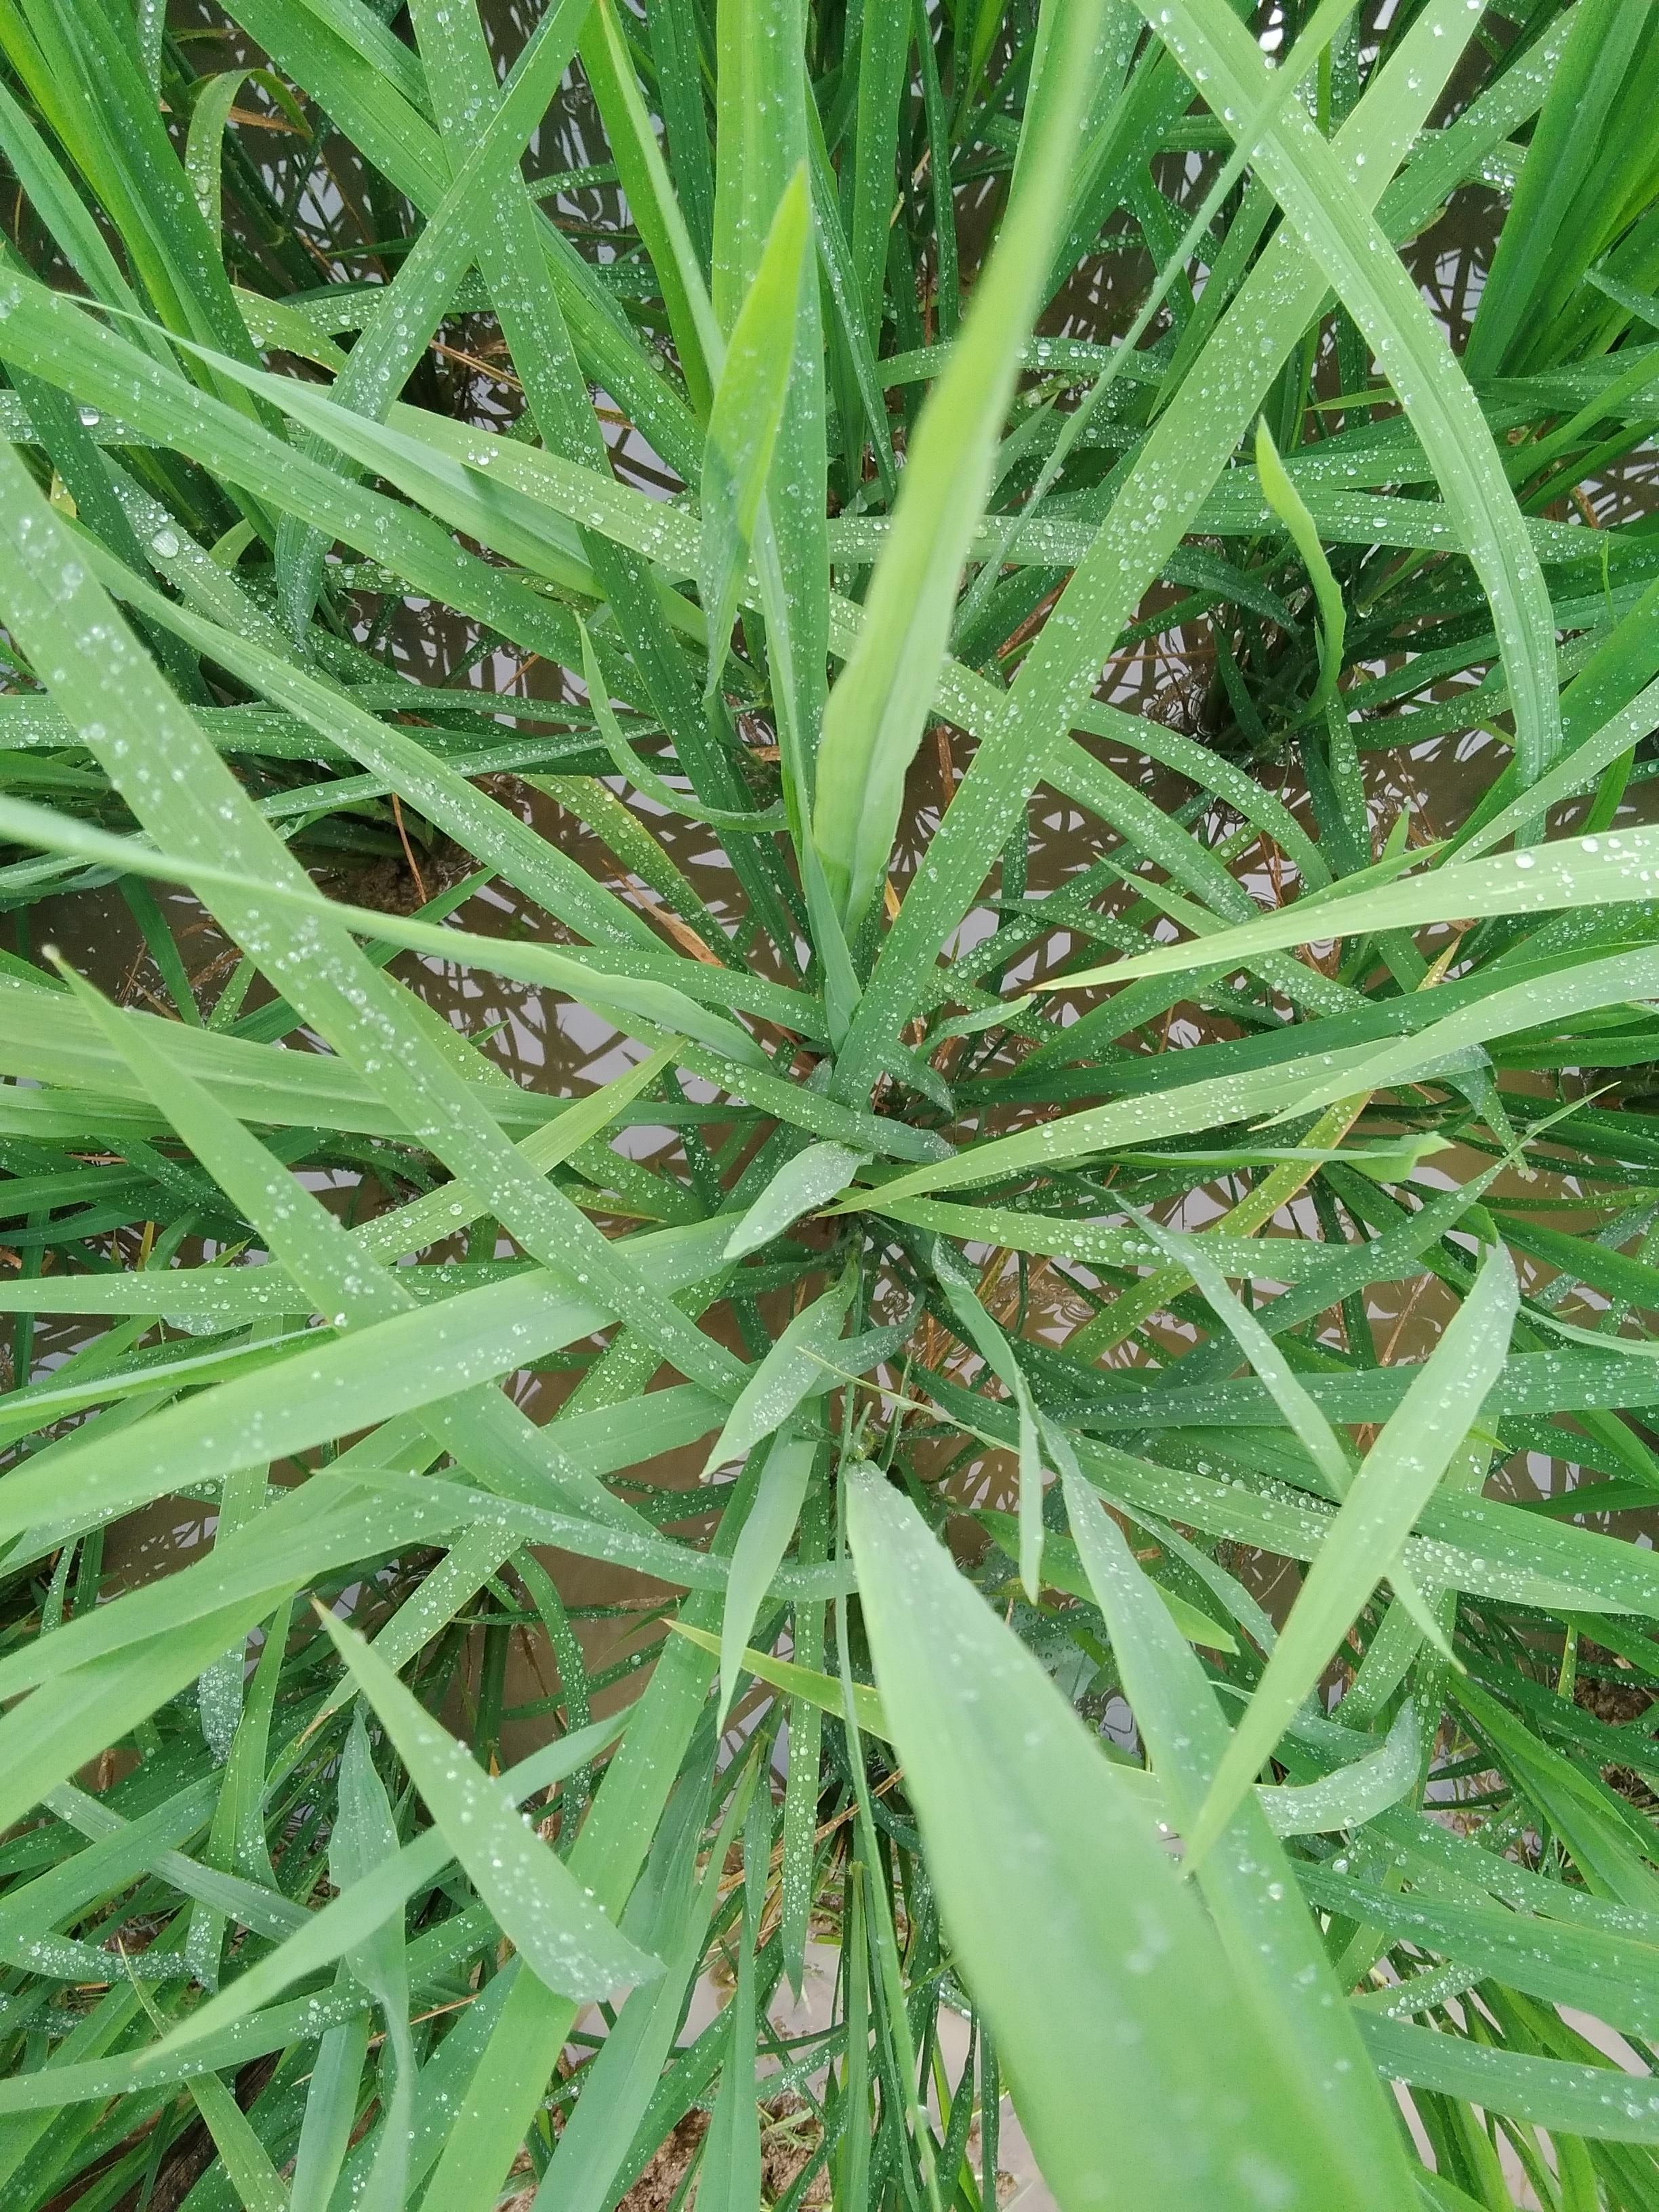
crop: rice
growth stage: vegetative
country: Nigeria
